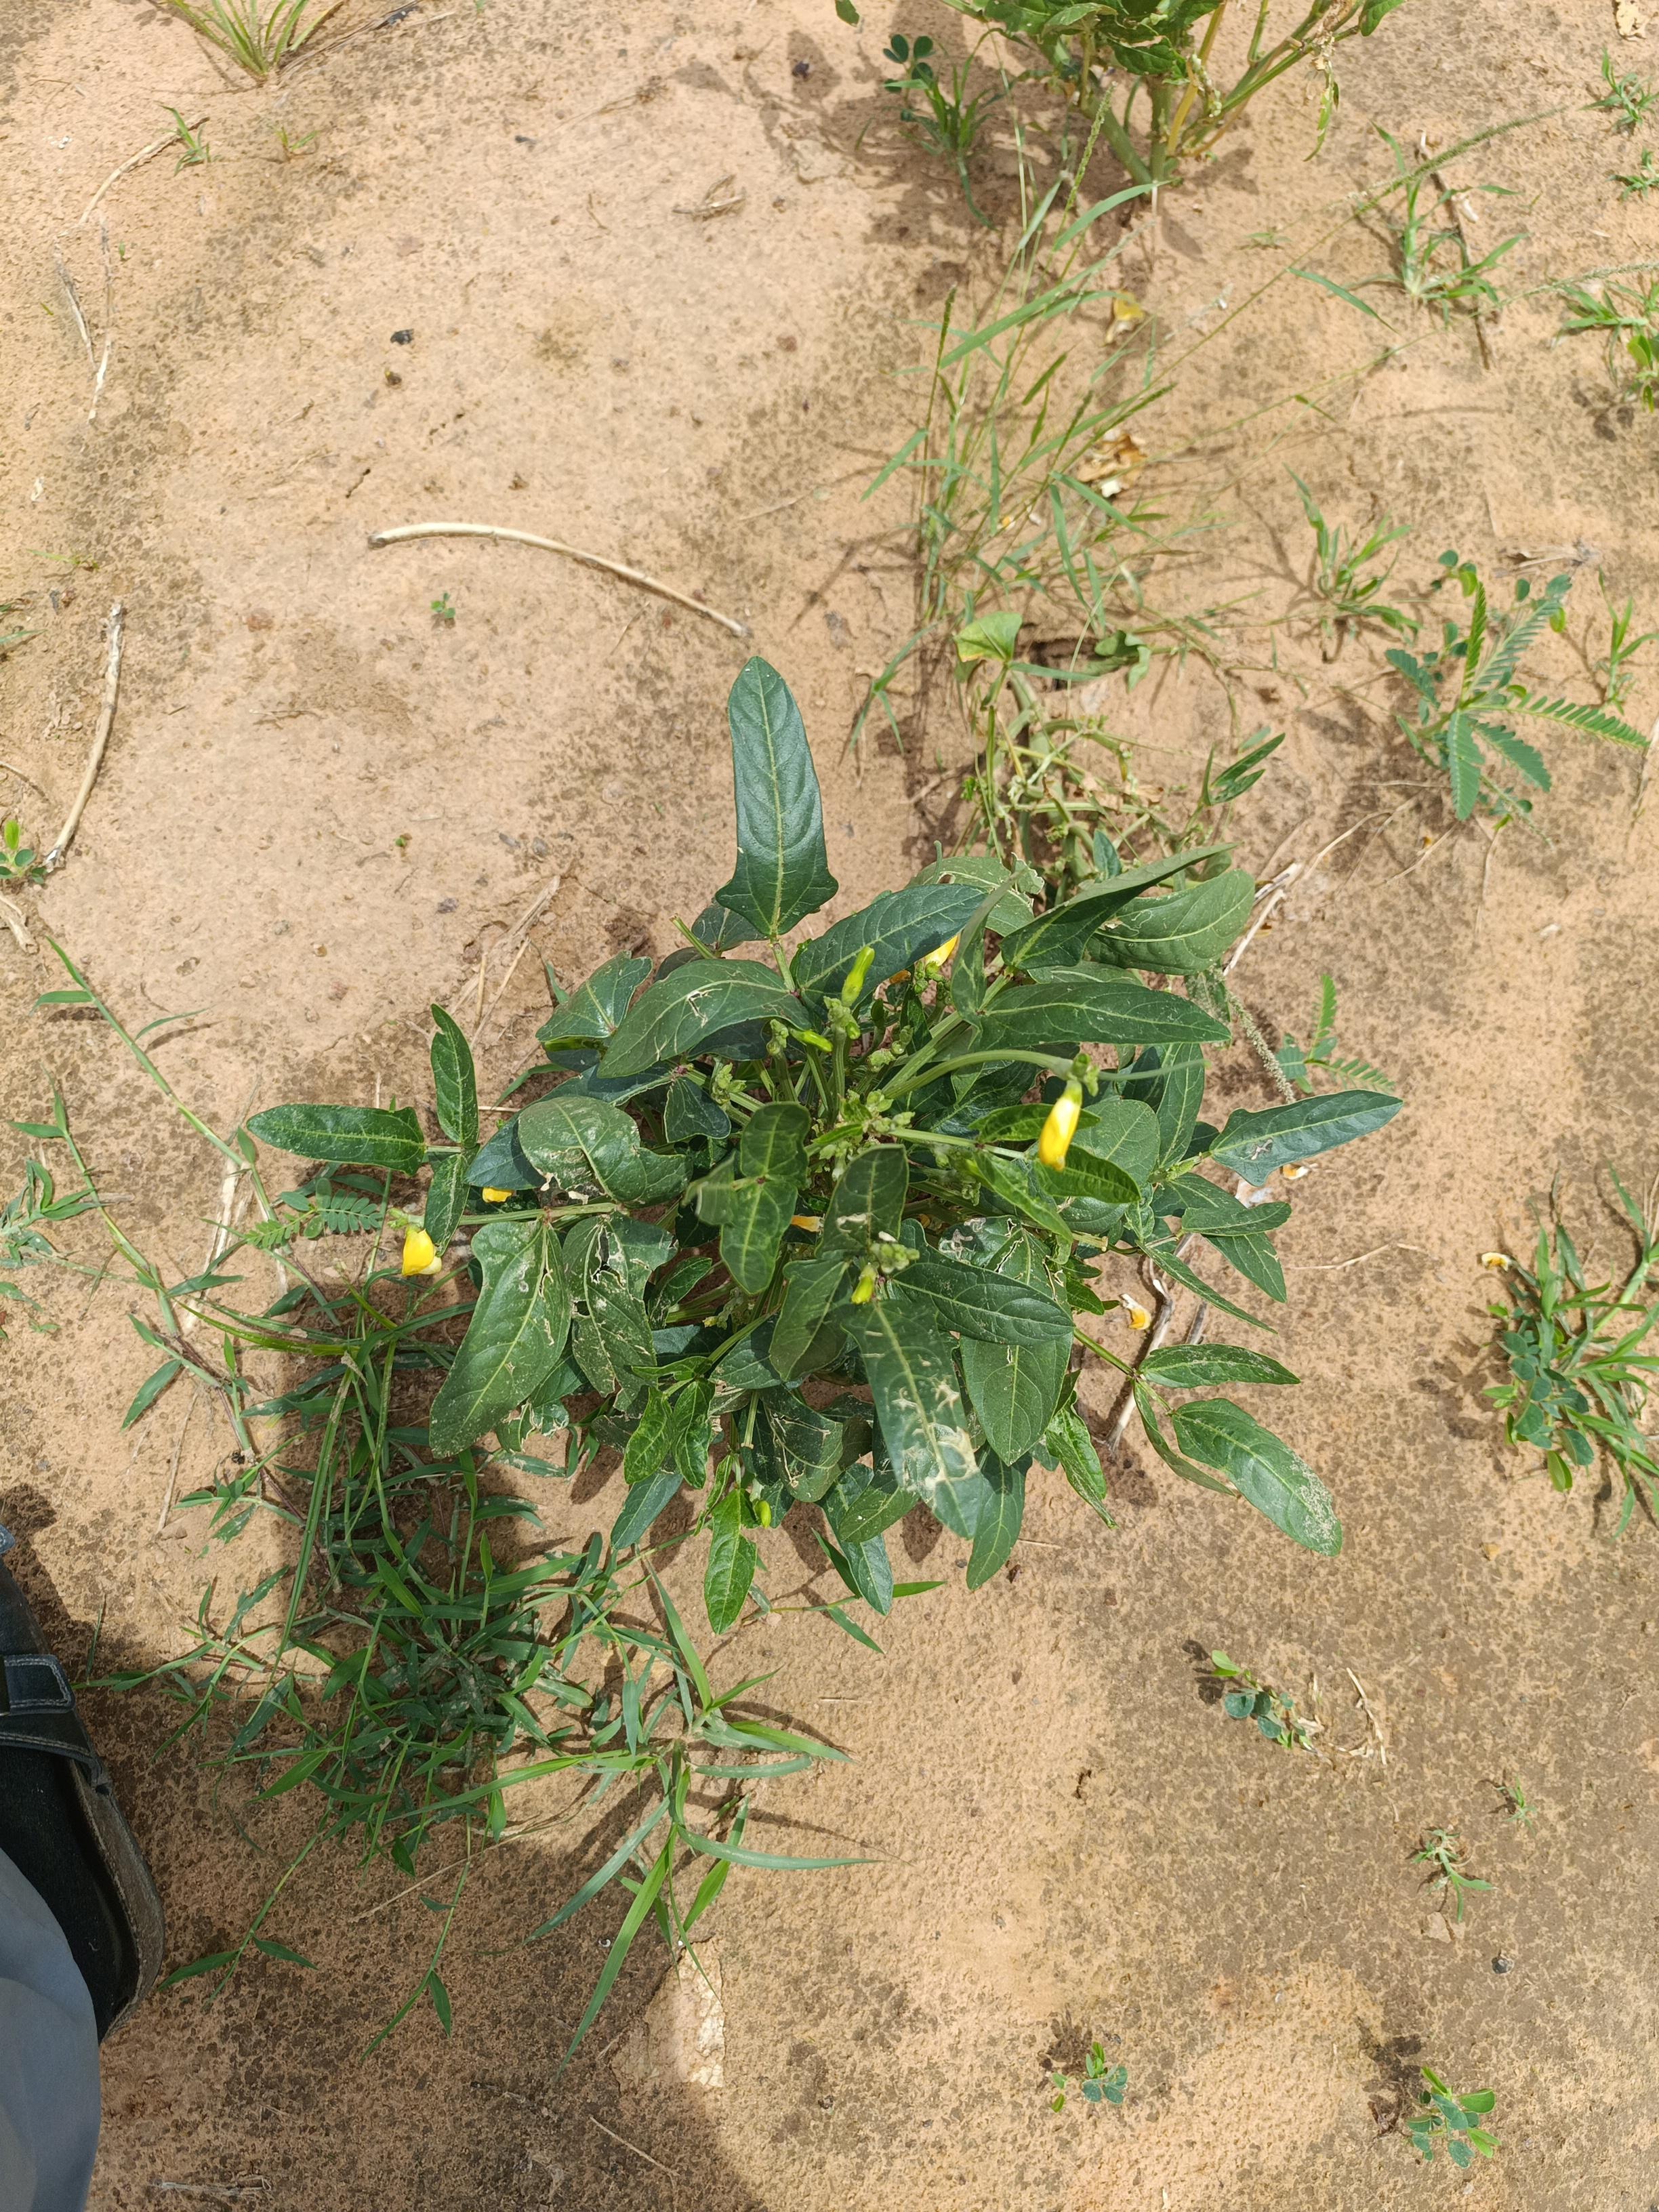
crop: cowpea
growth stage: harvest maturity
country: Nigeria
